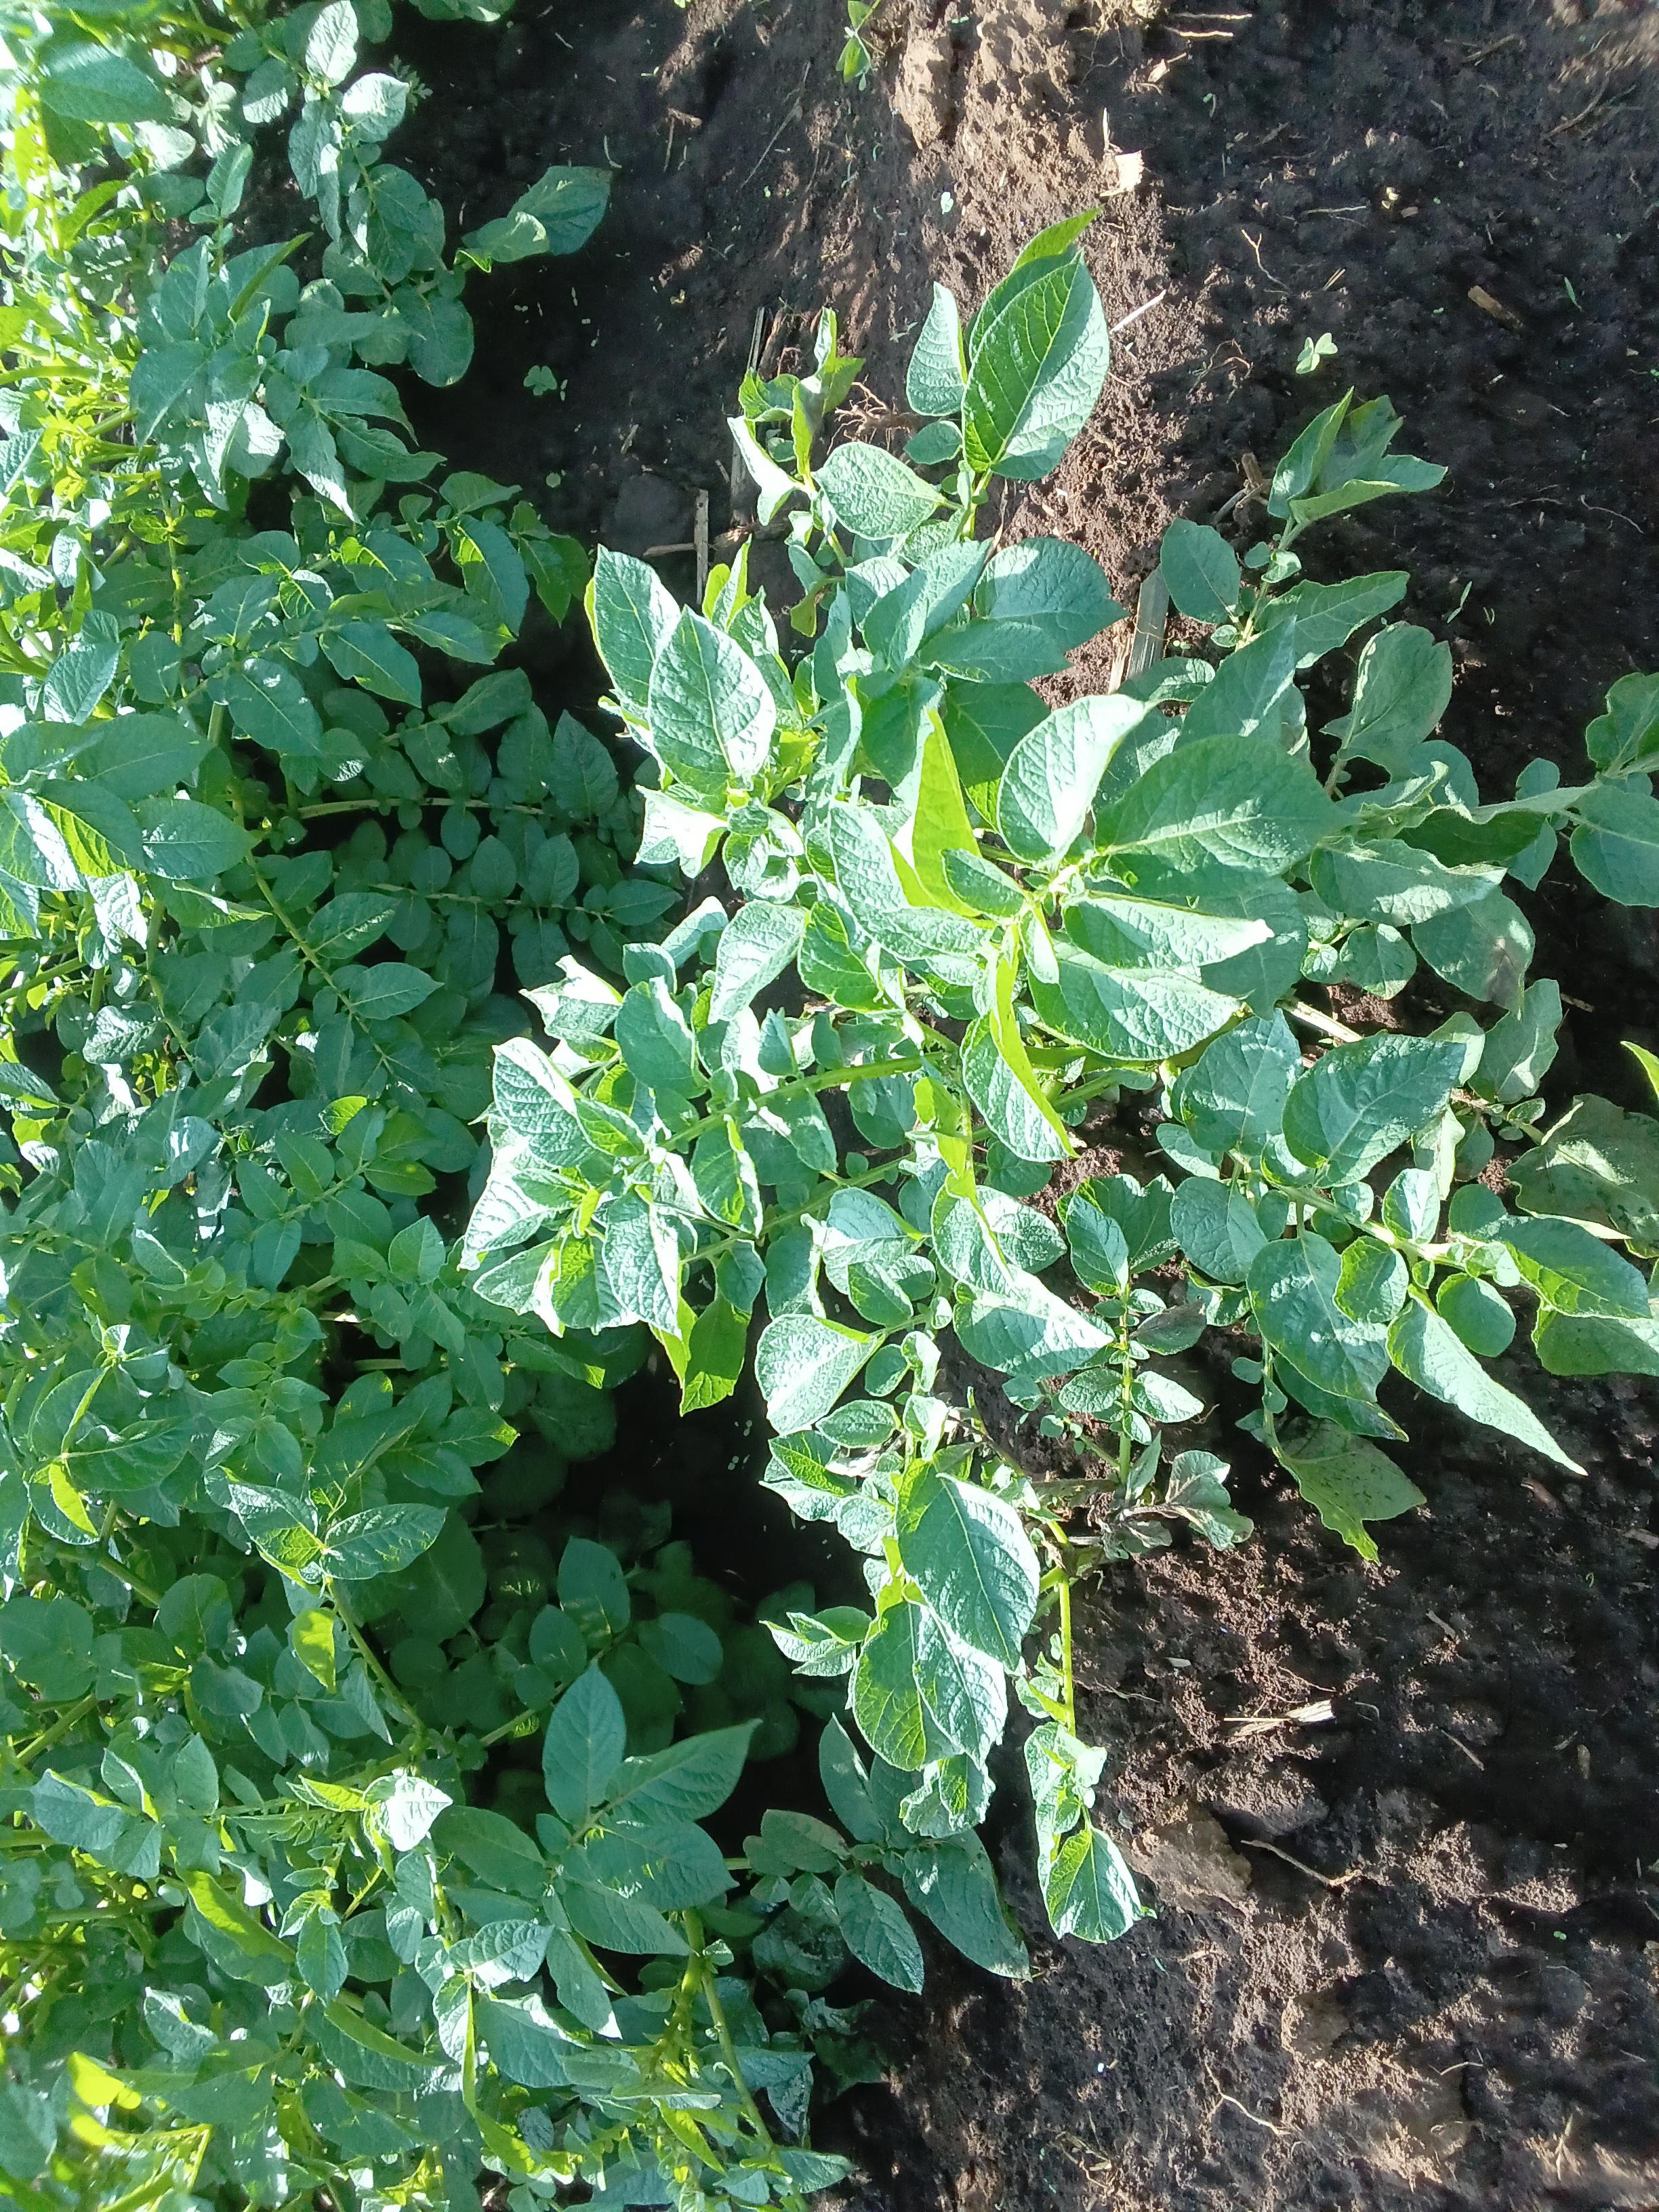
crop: potato
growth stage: flowering
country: Kenya
